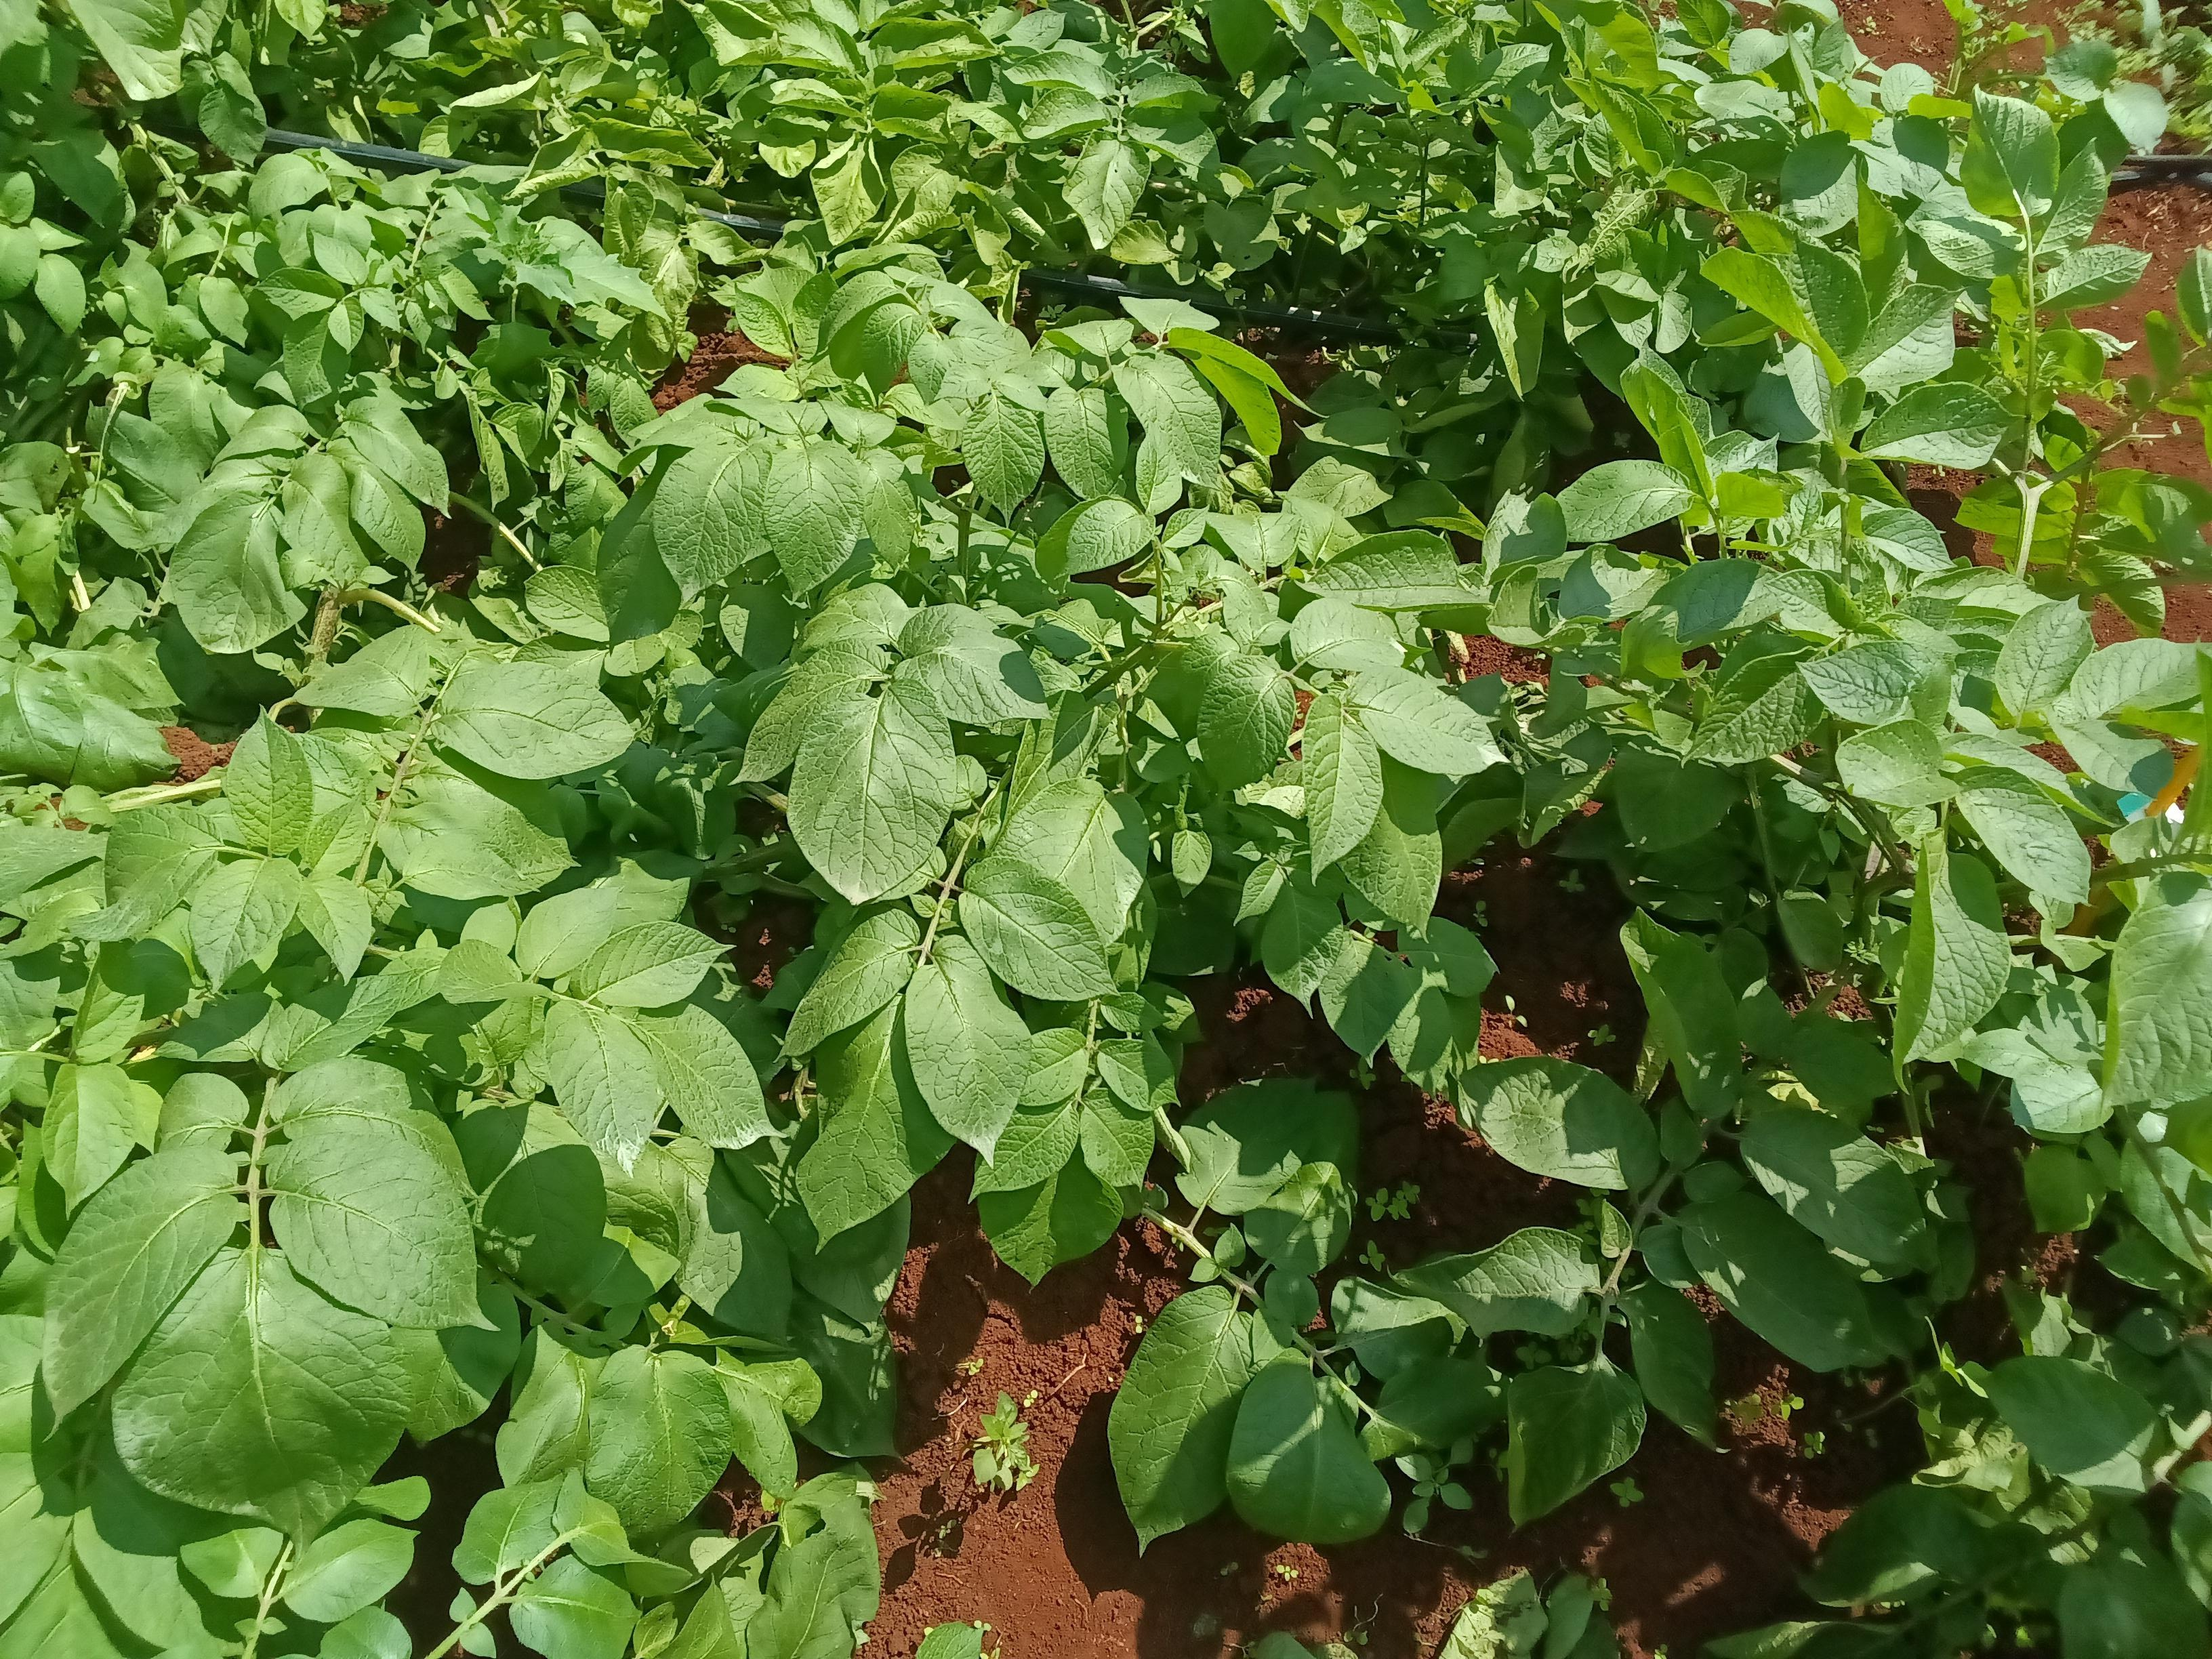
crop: potato
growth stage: flowering
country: Kenya
